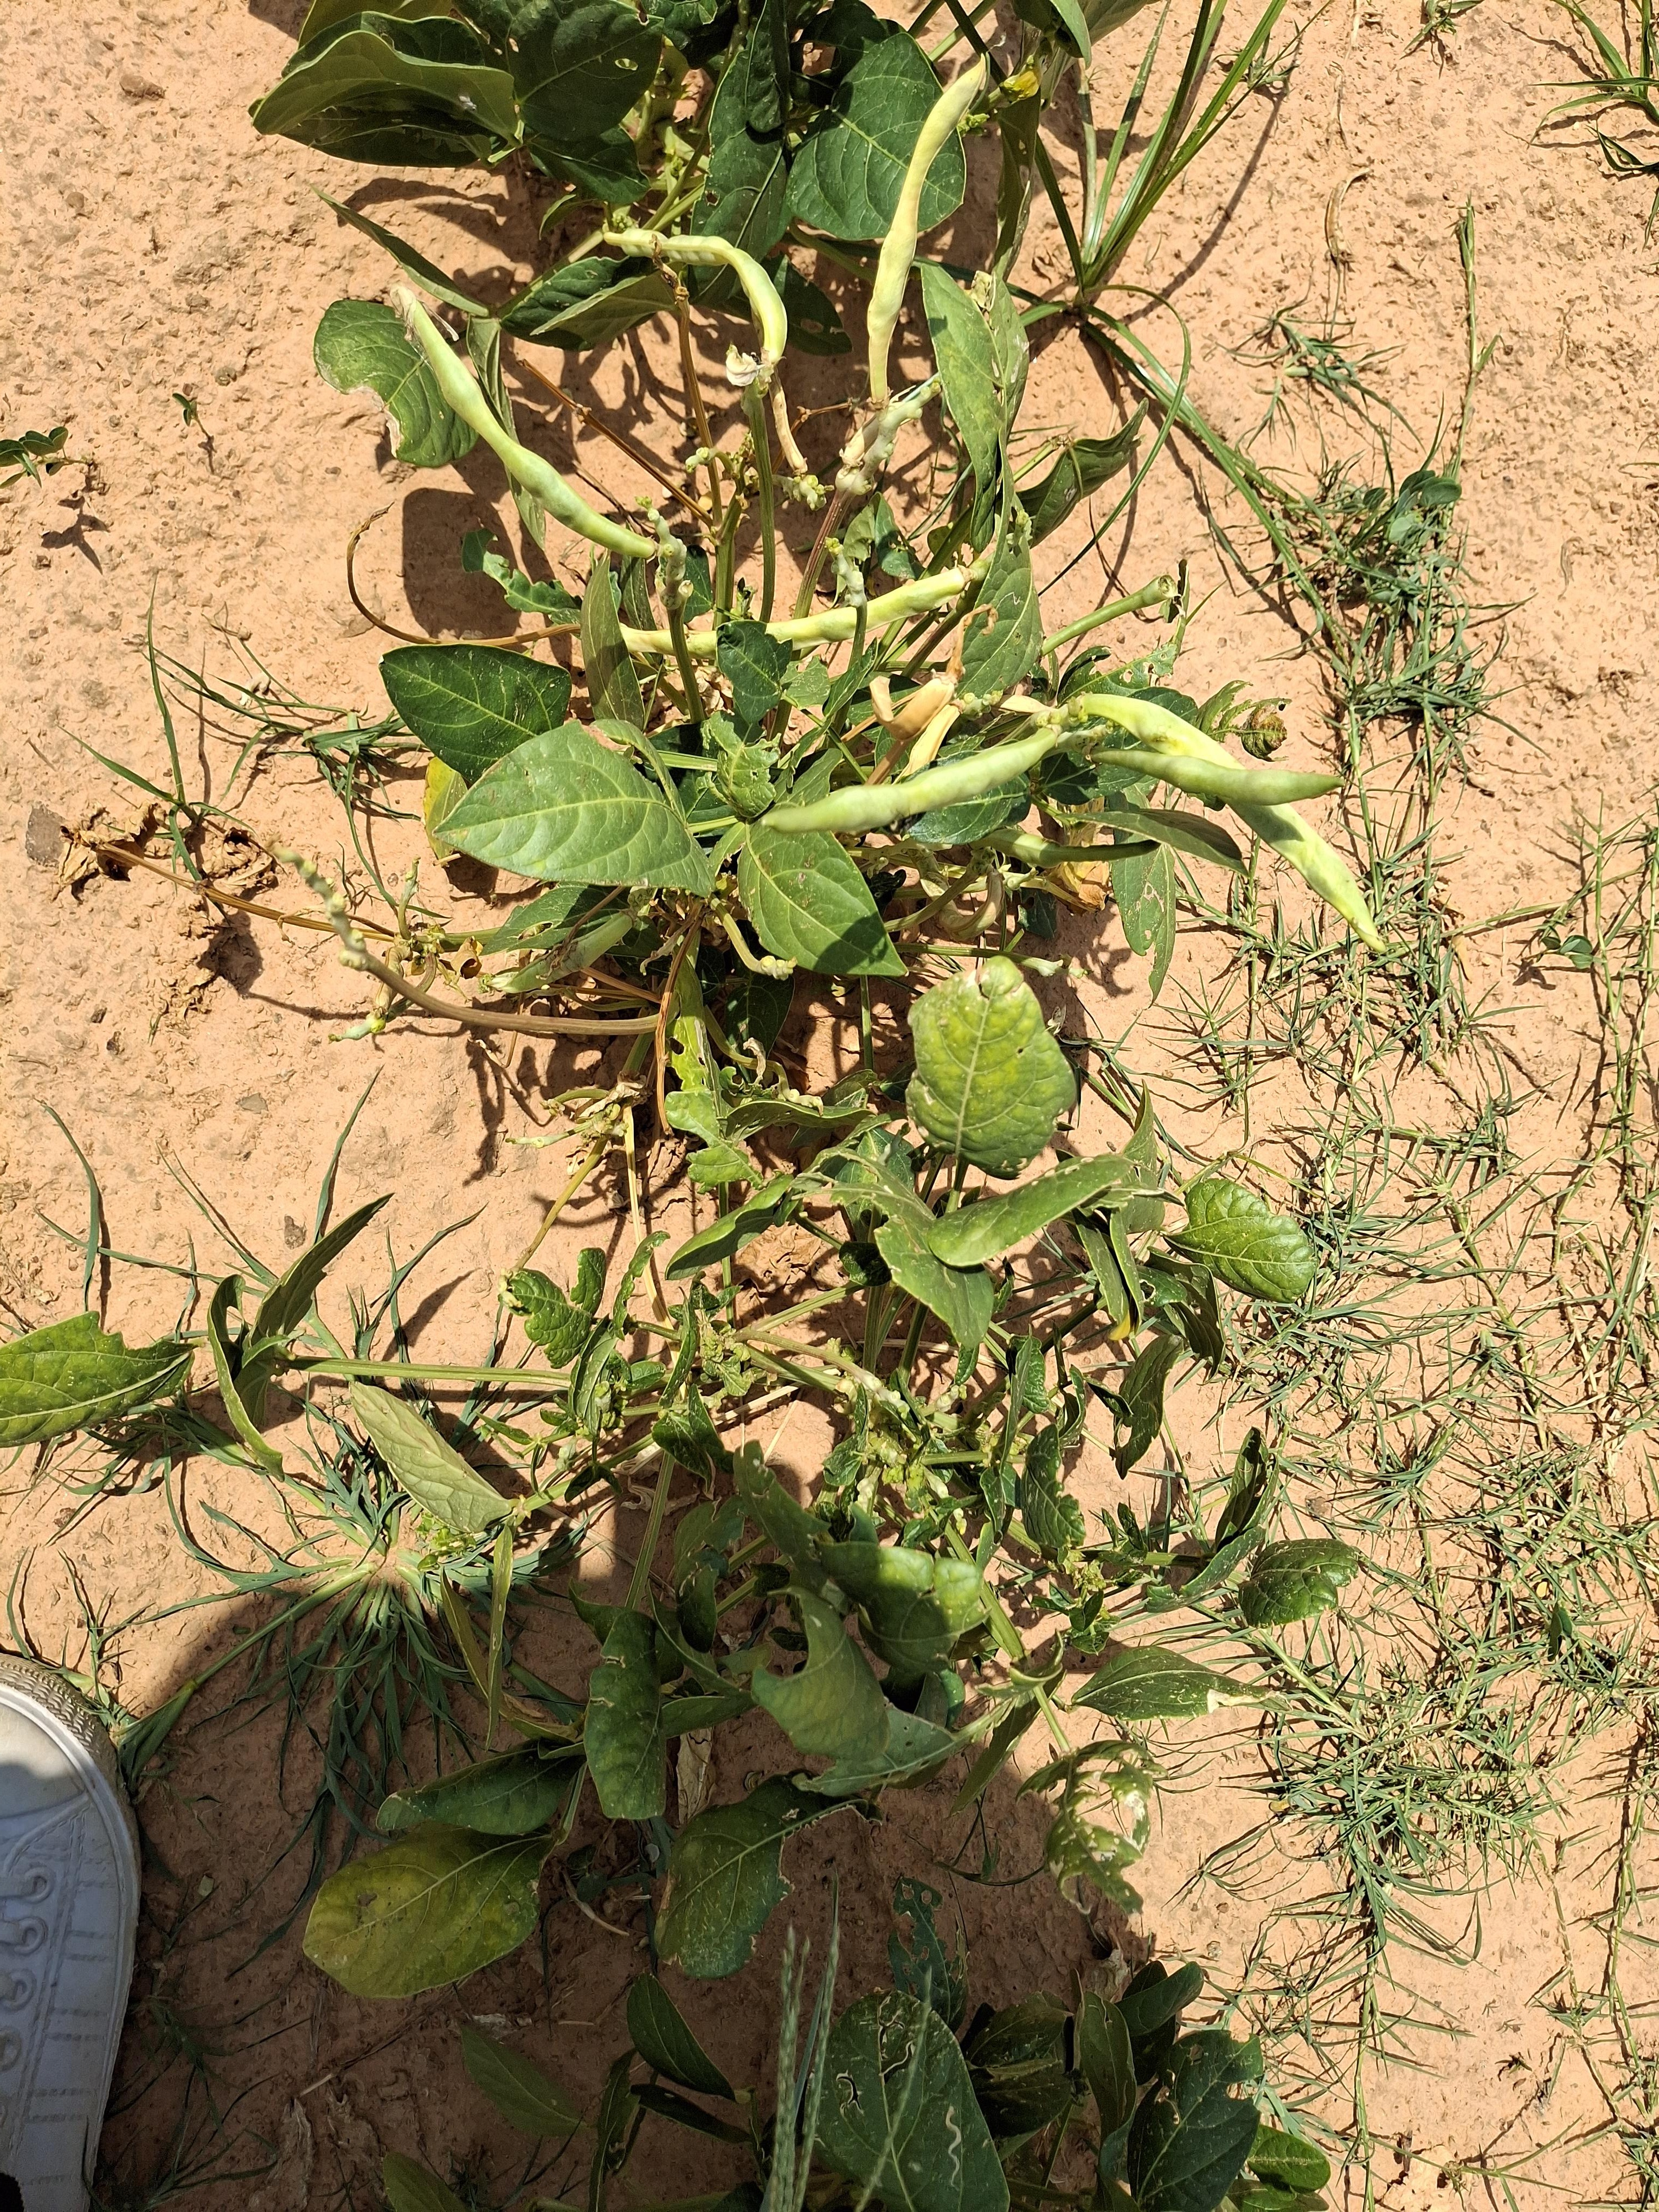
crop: cowpea
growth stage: harvest maturity
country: Nigeria
